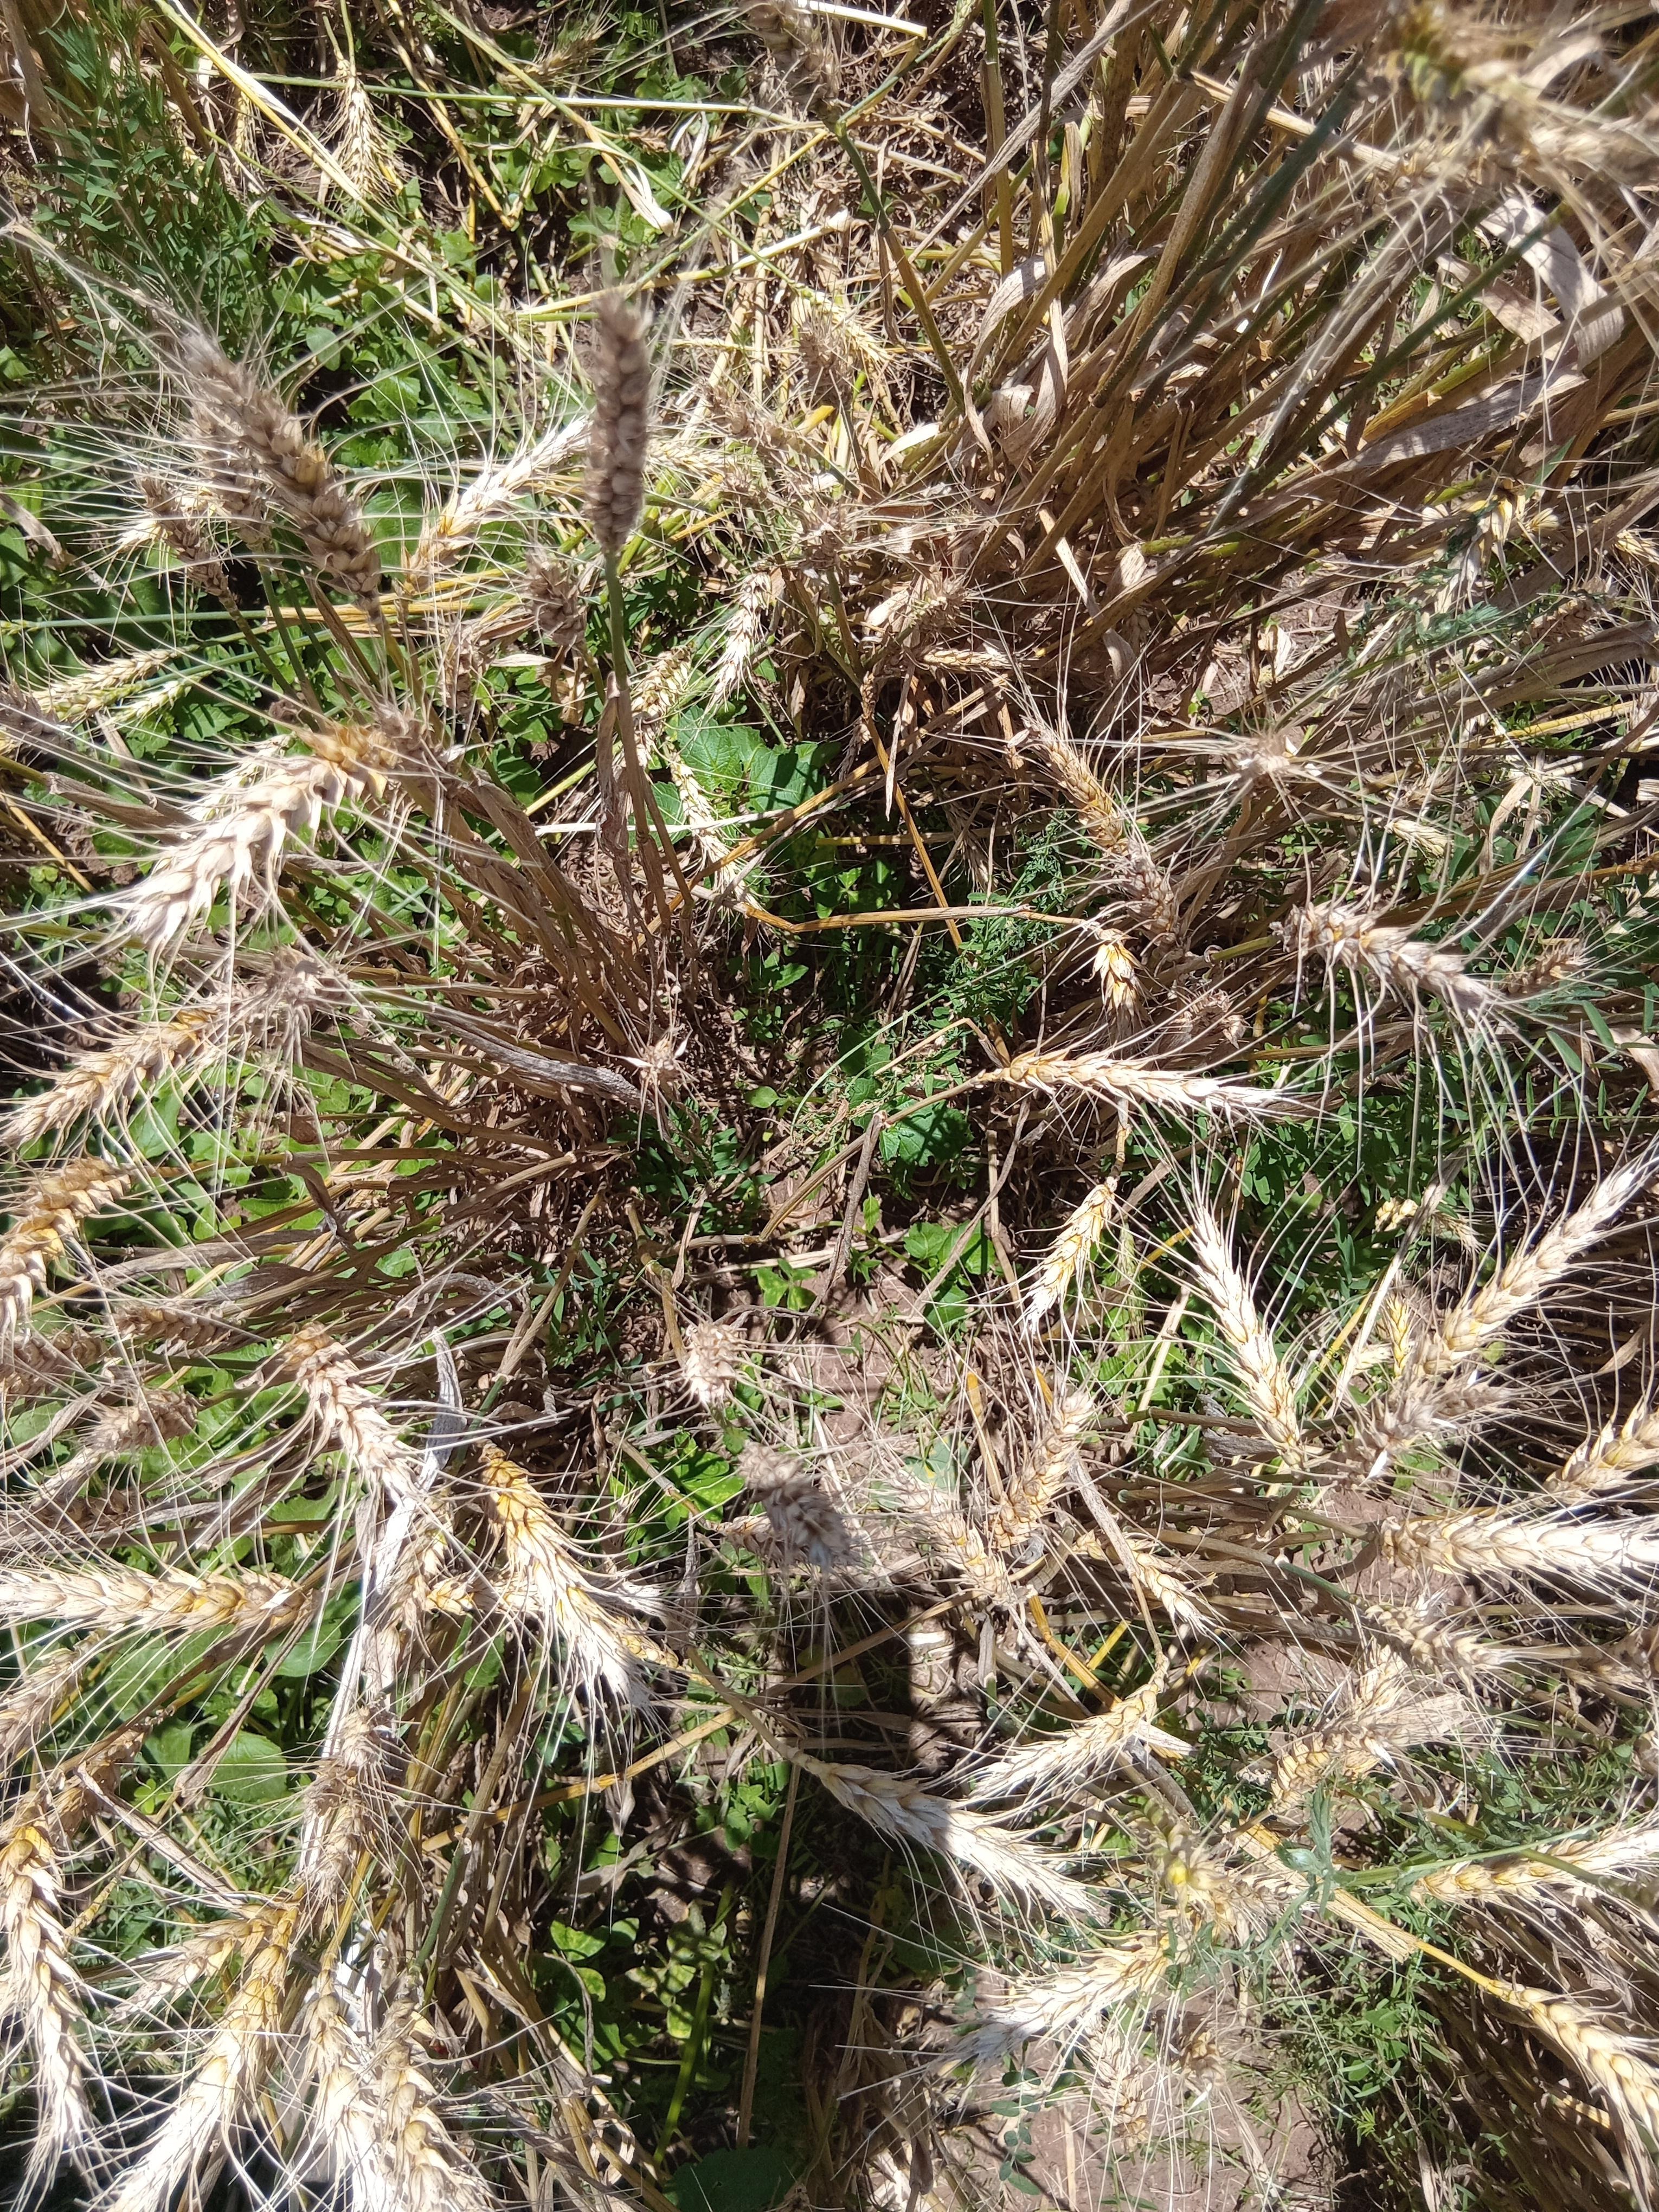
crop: wheat
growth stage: maturity
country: Kenya
